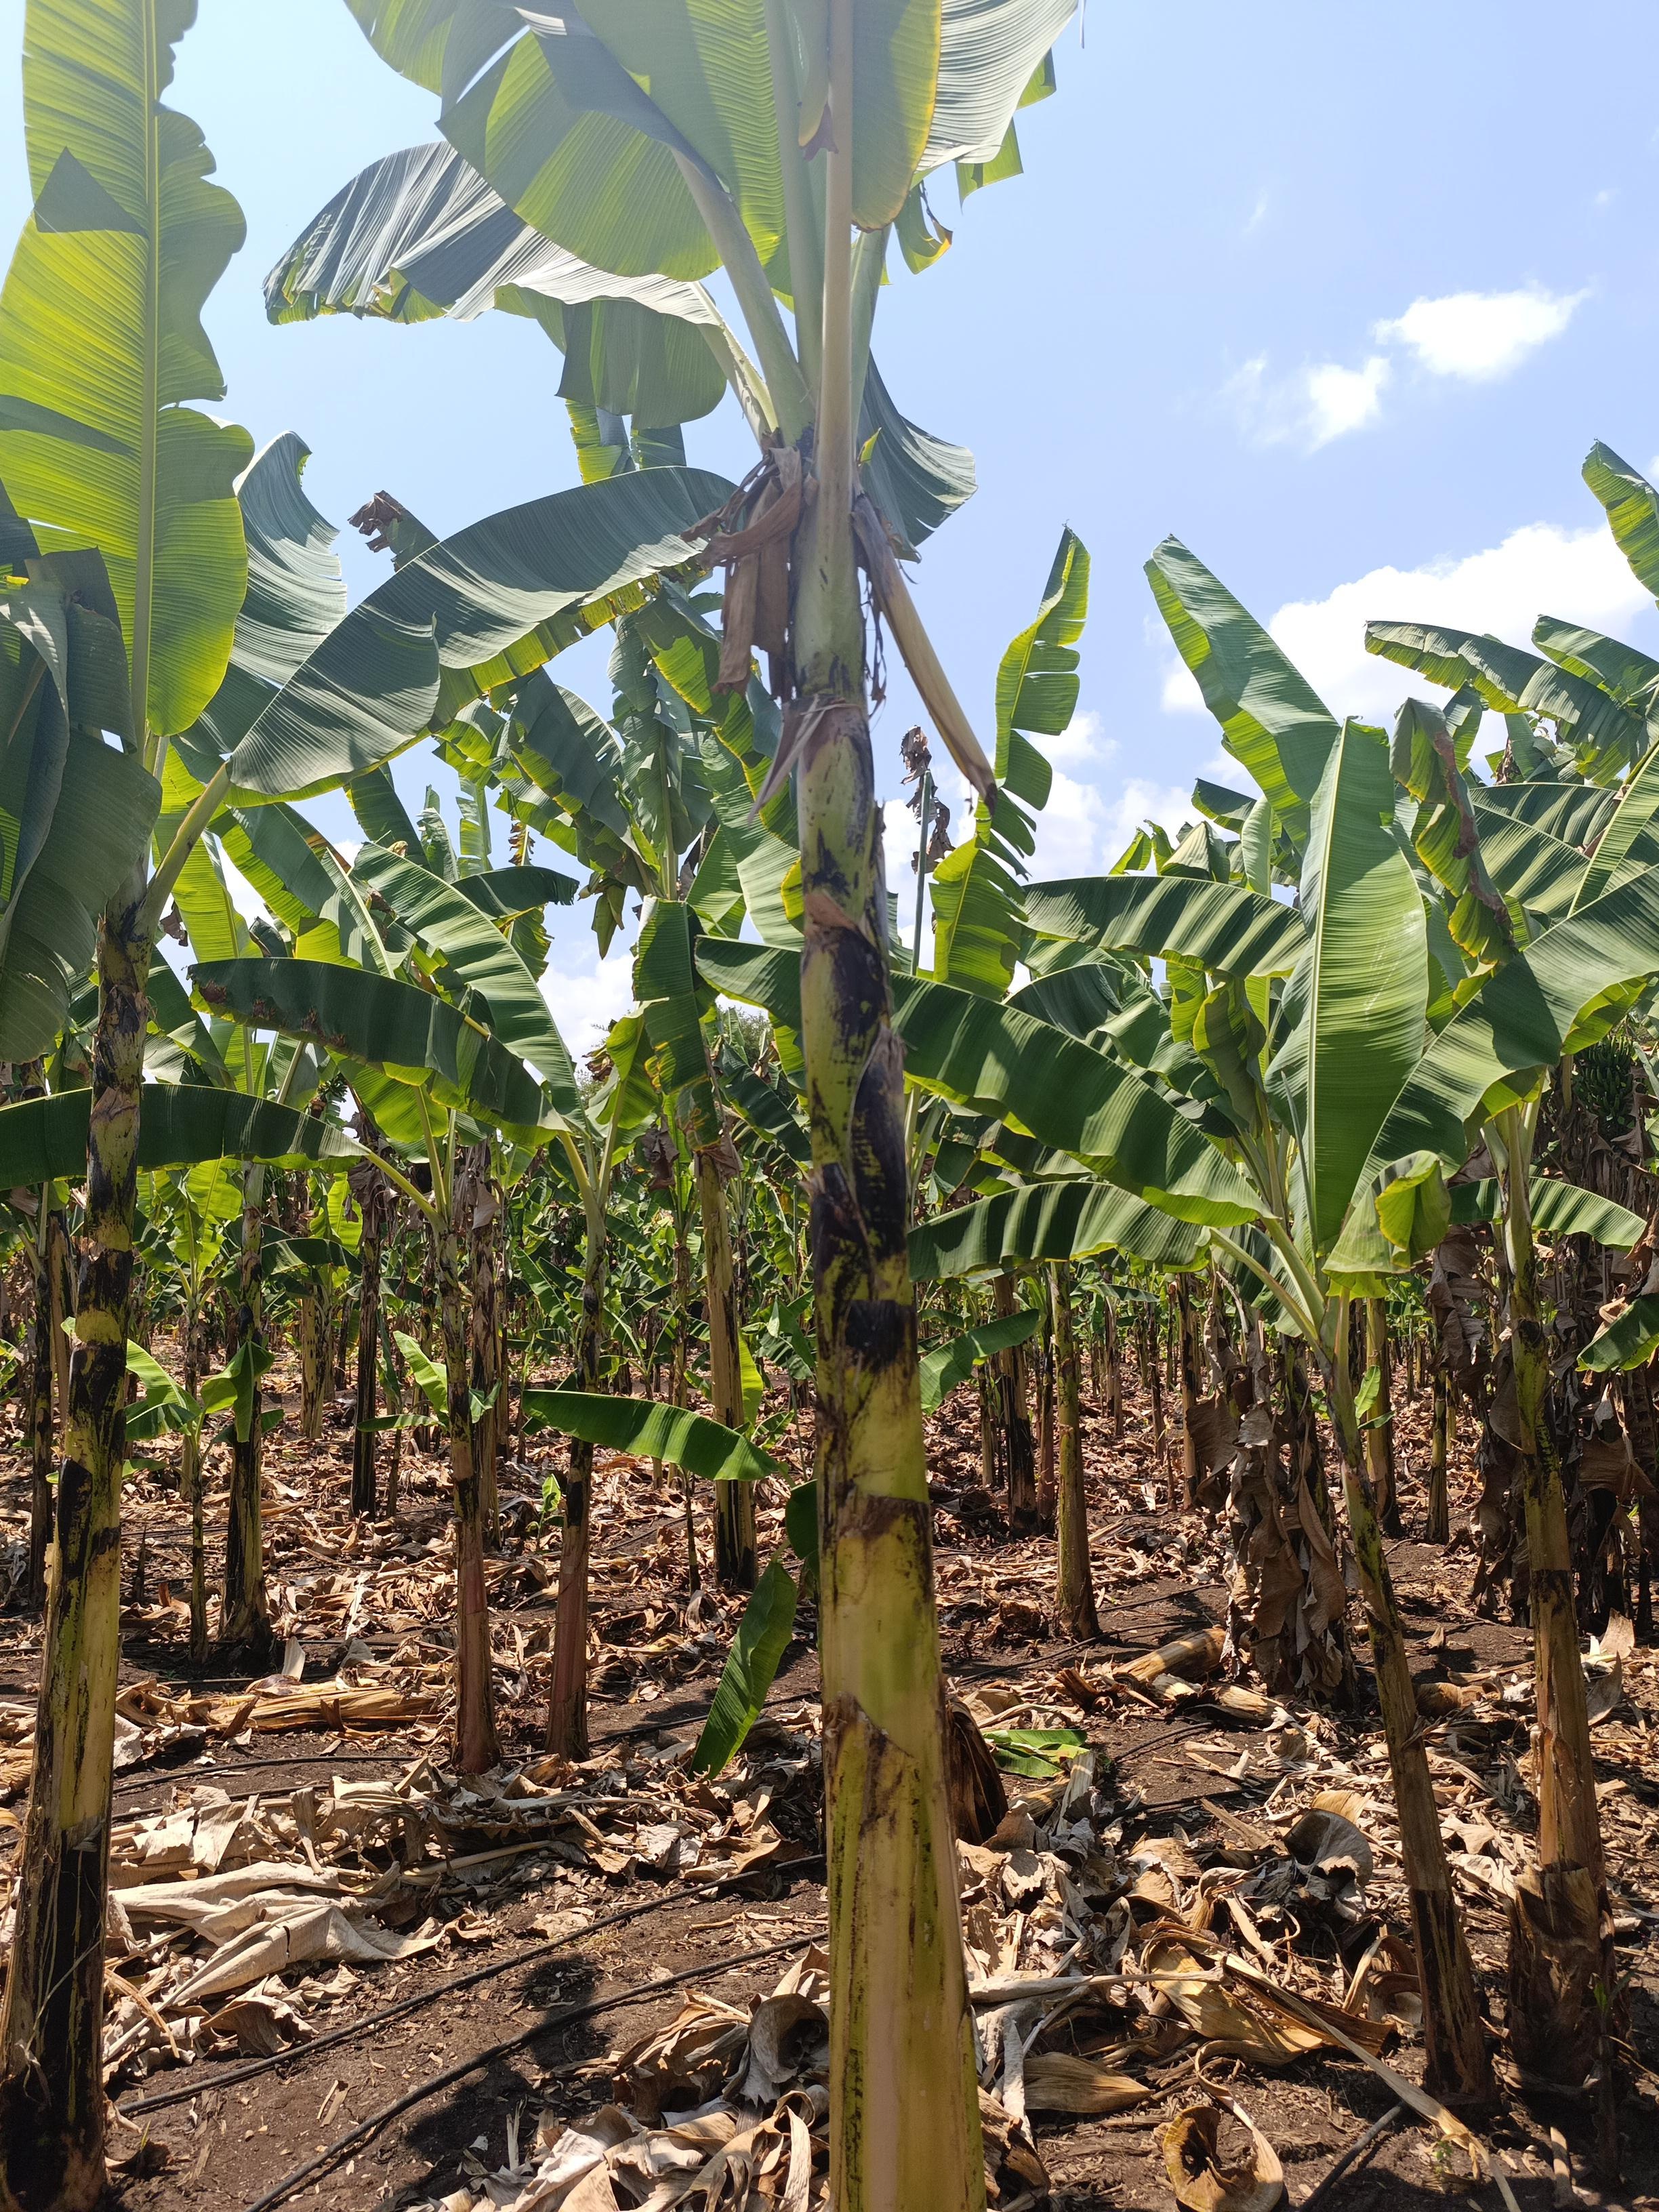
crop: banana
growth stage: vegetative
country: Tanzania
